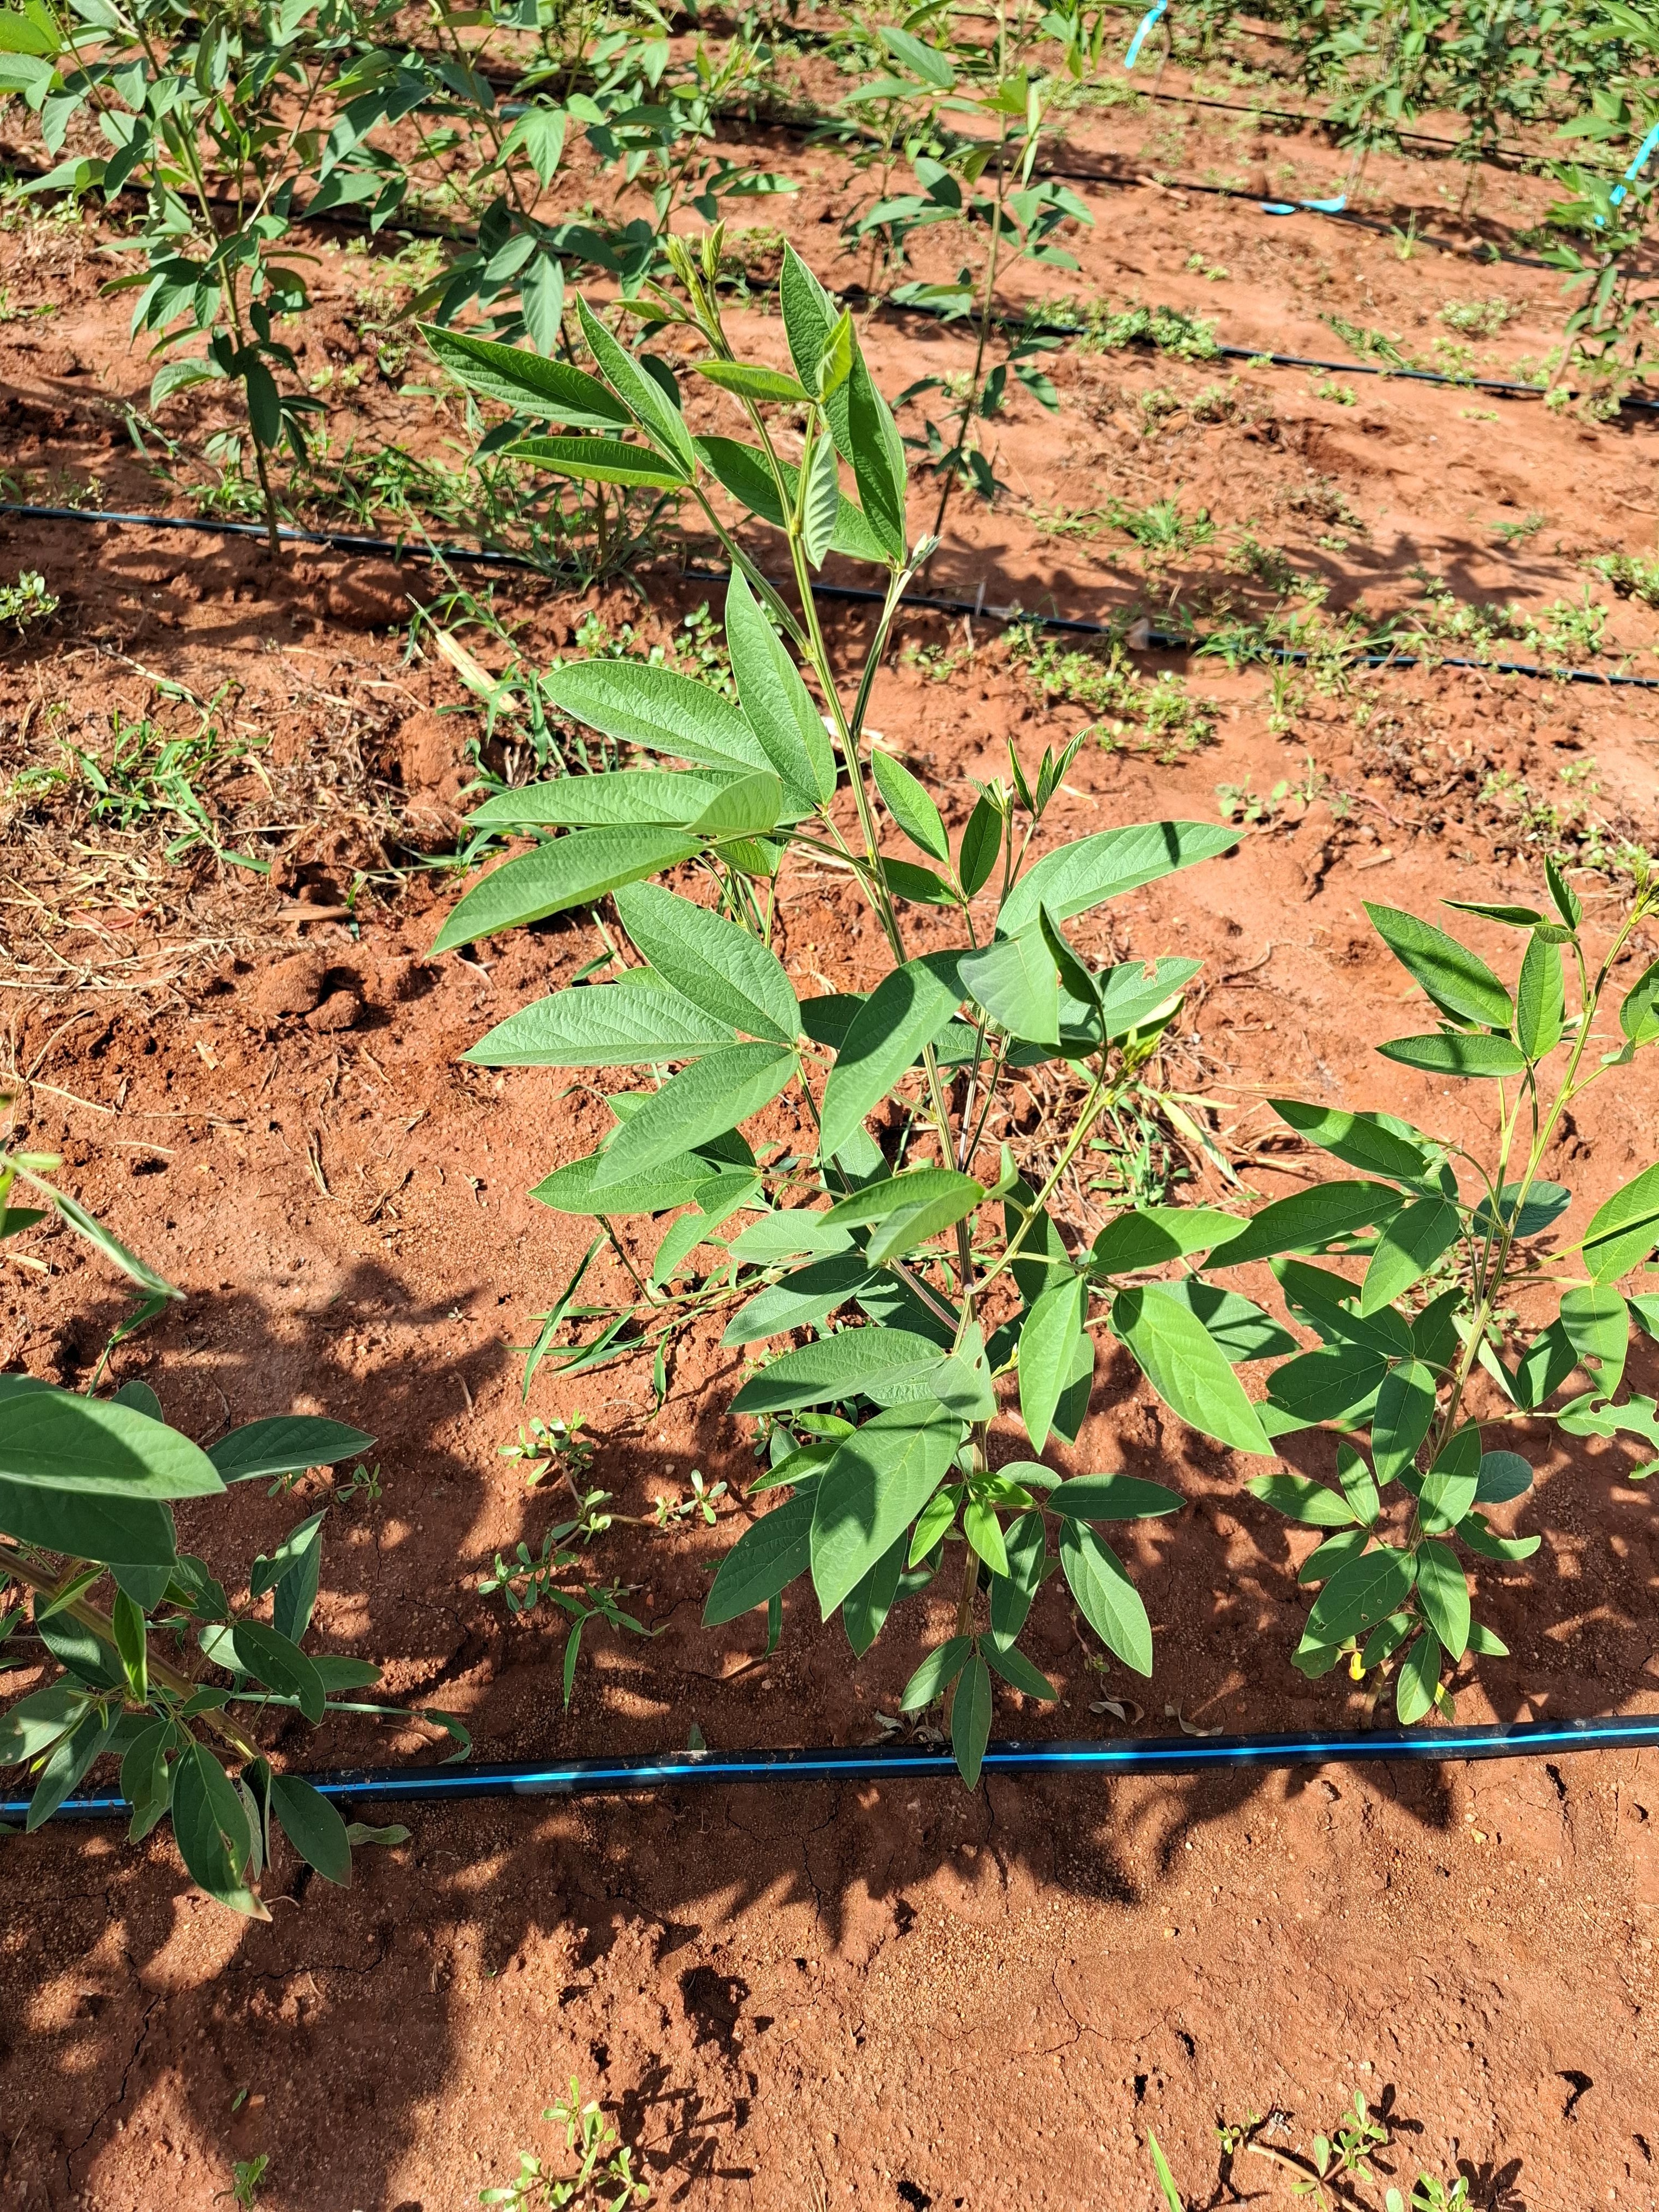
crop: pigeonpea
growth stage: flowering
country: Kenya
